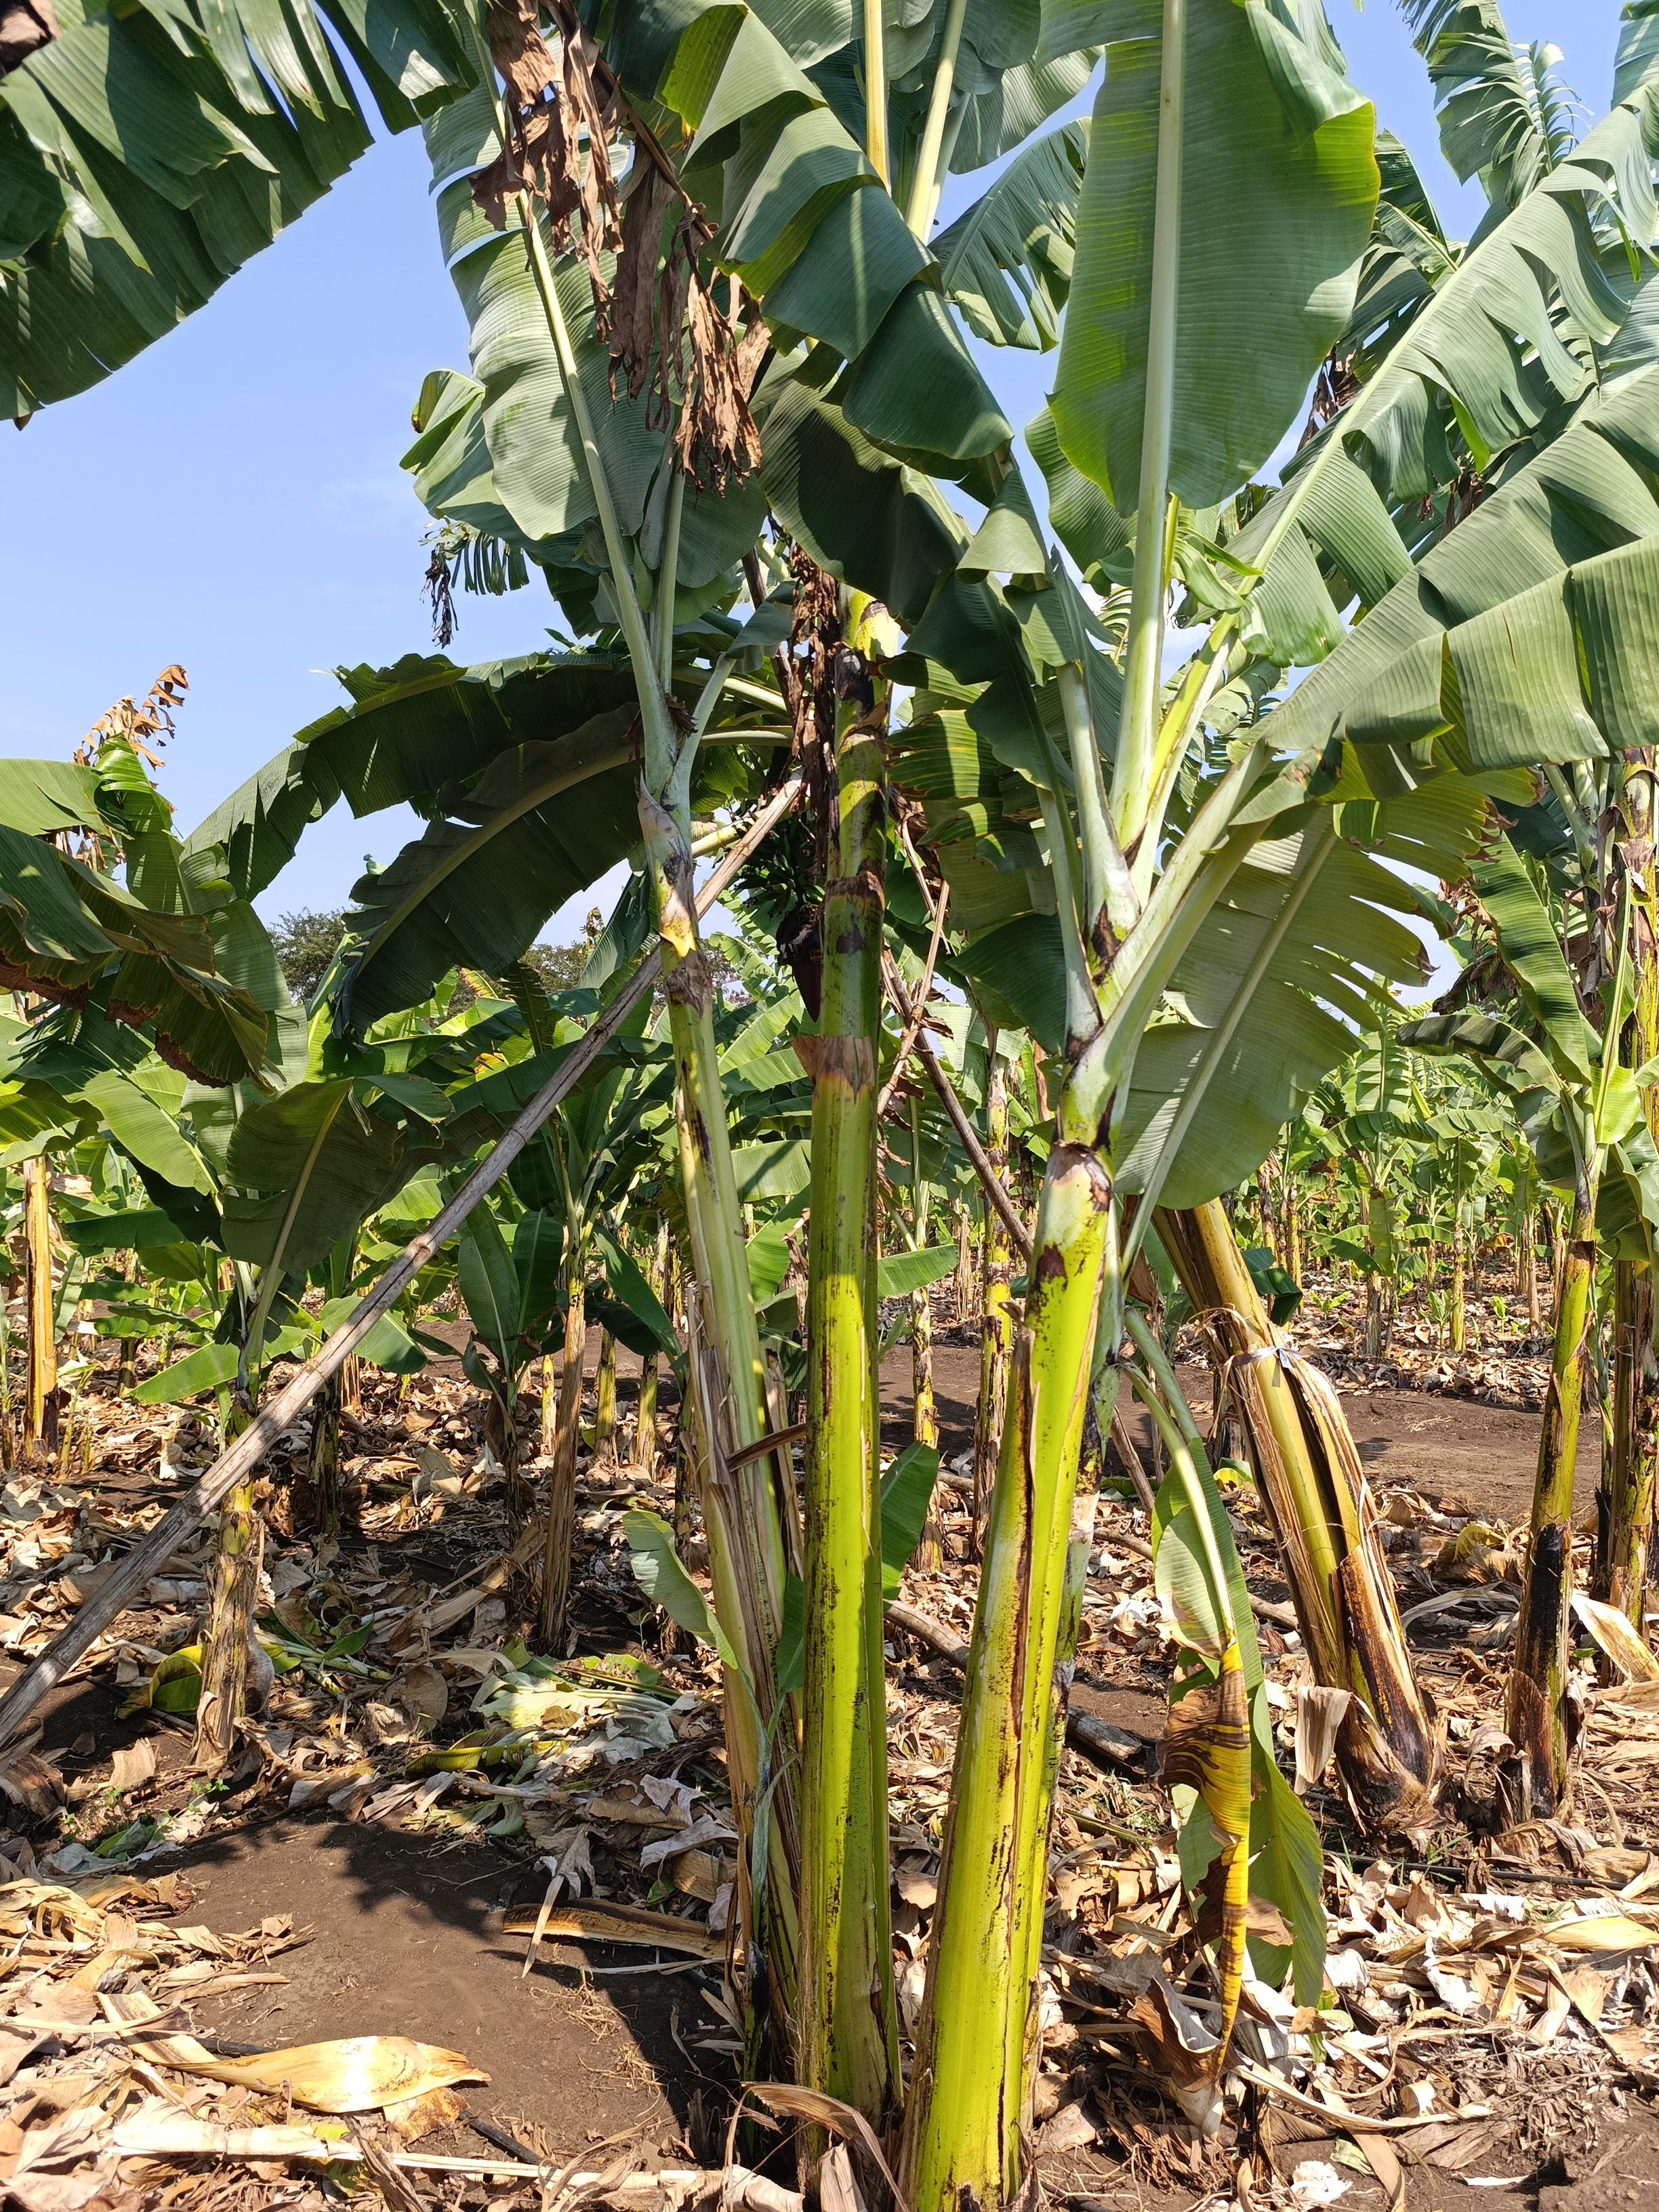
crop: banana
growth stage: vegetative
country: Tanzania
